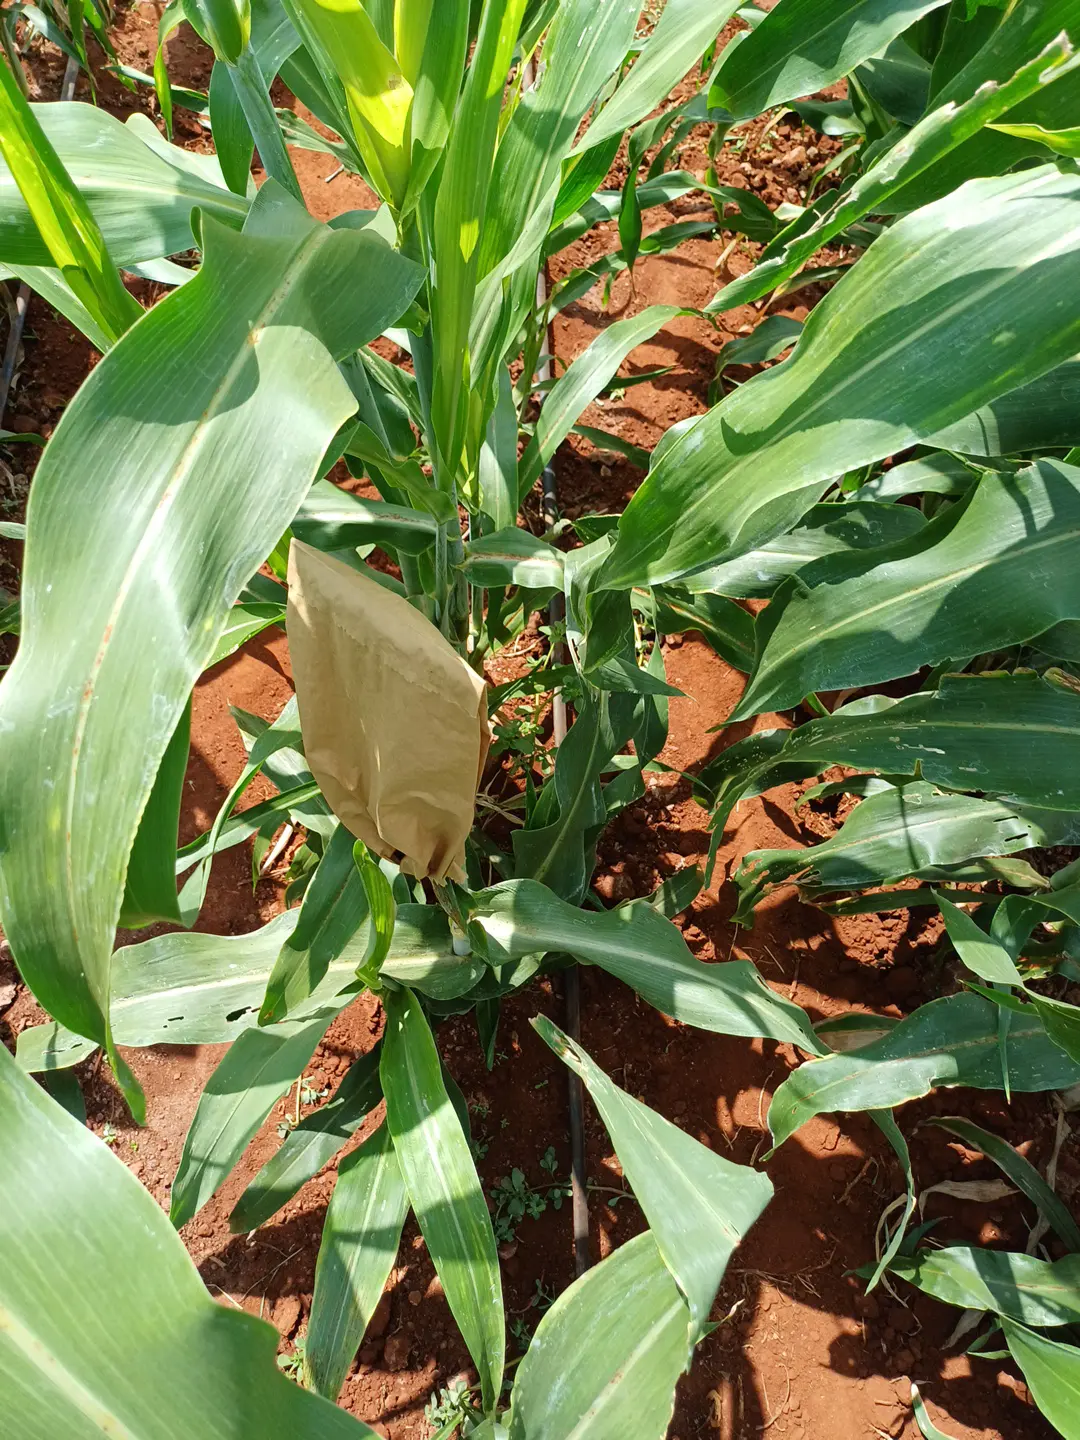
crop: sorghum
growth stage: vegetative
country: Kenya
